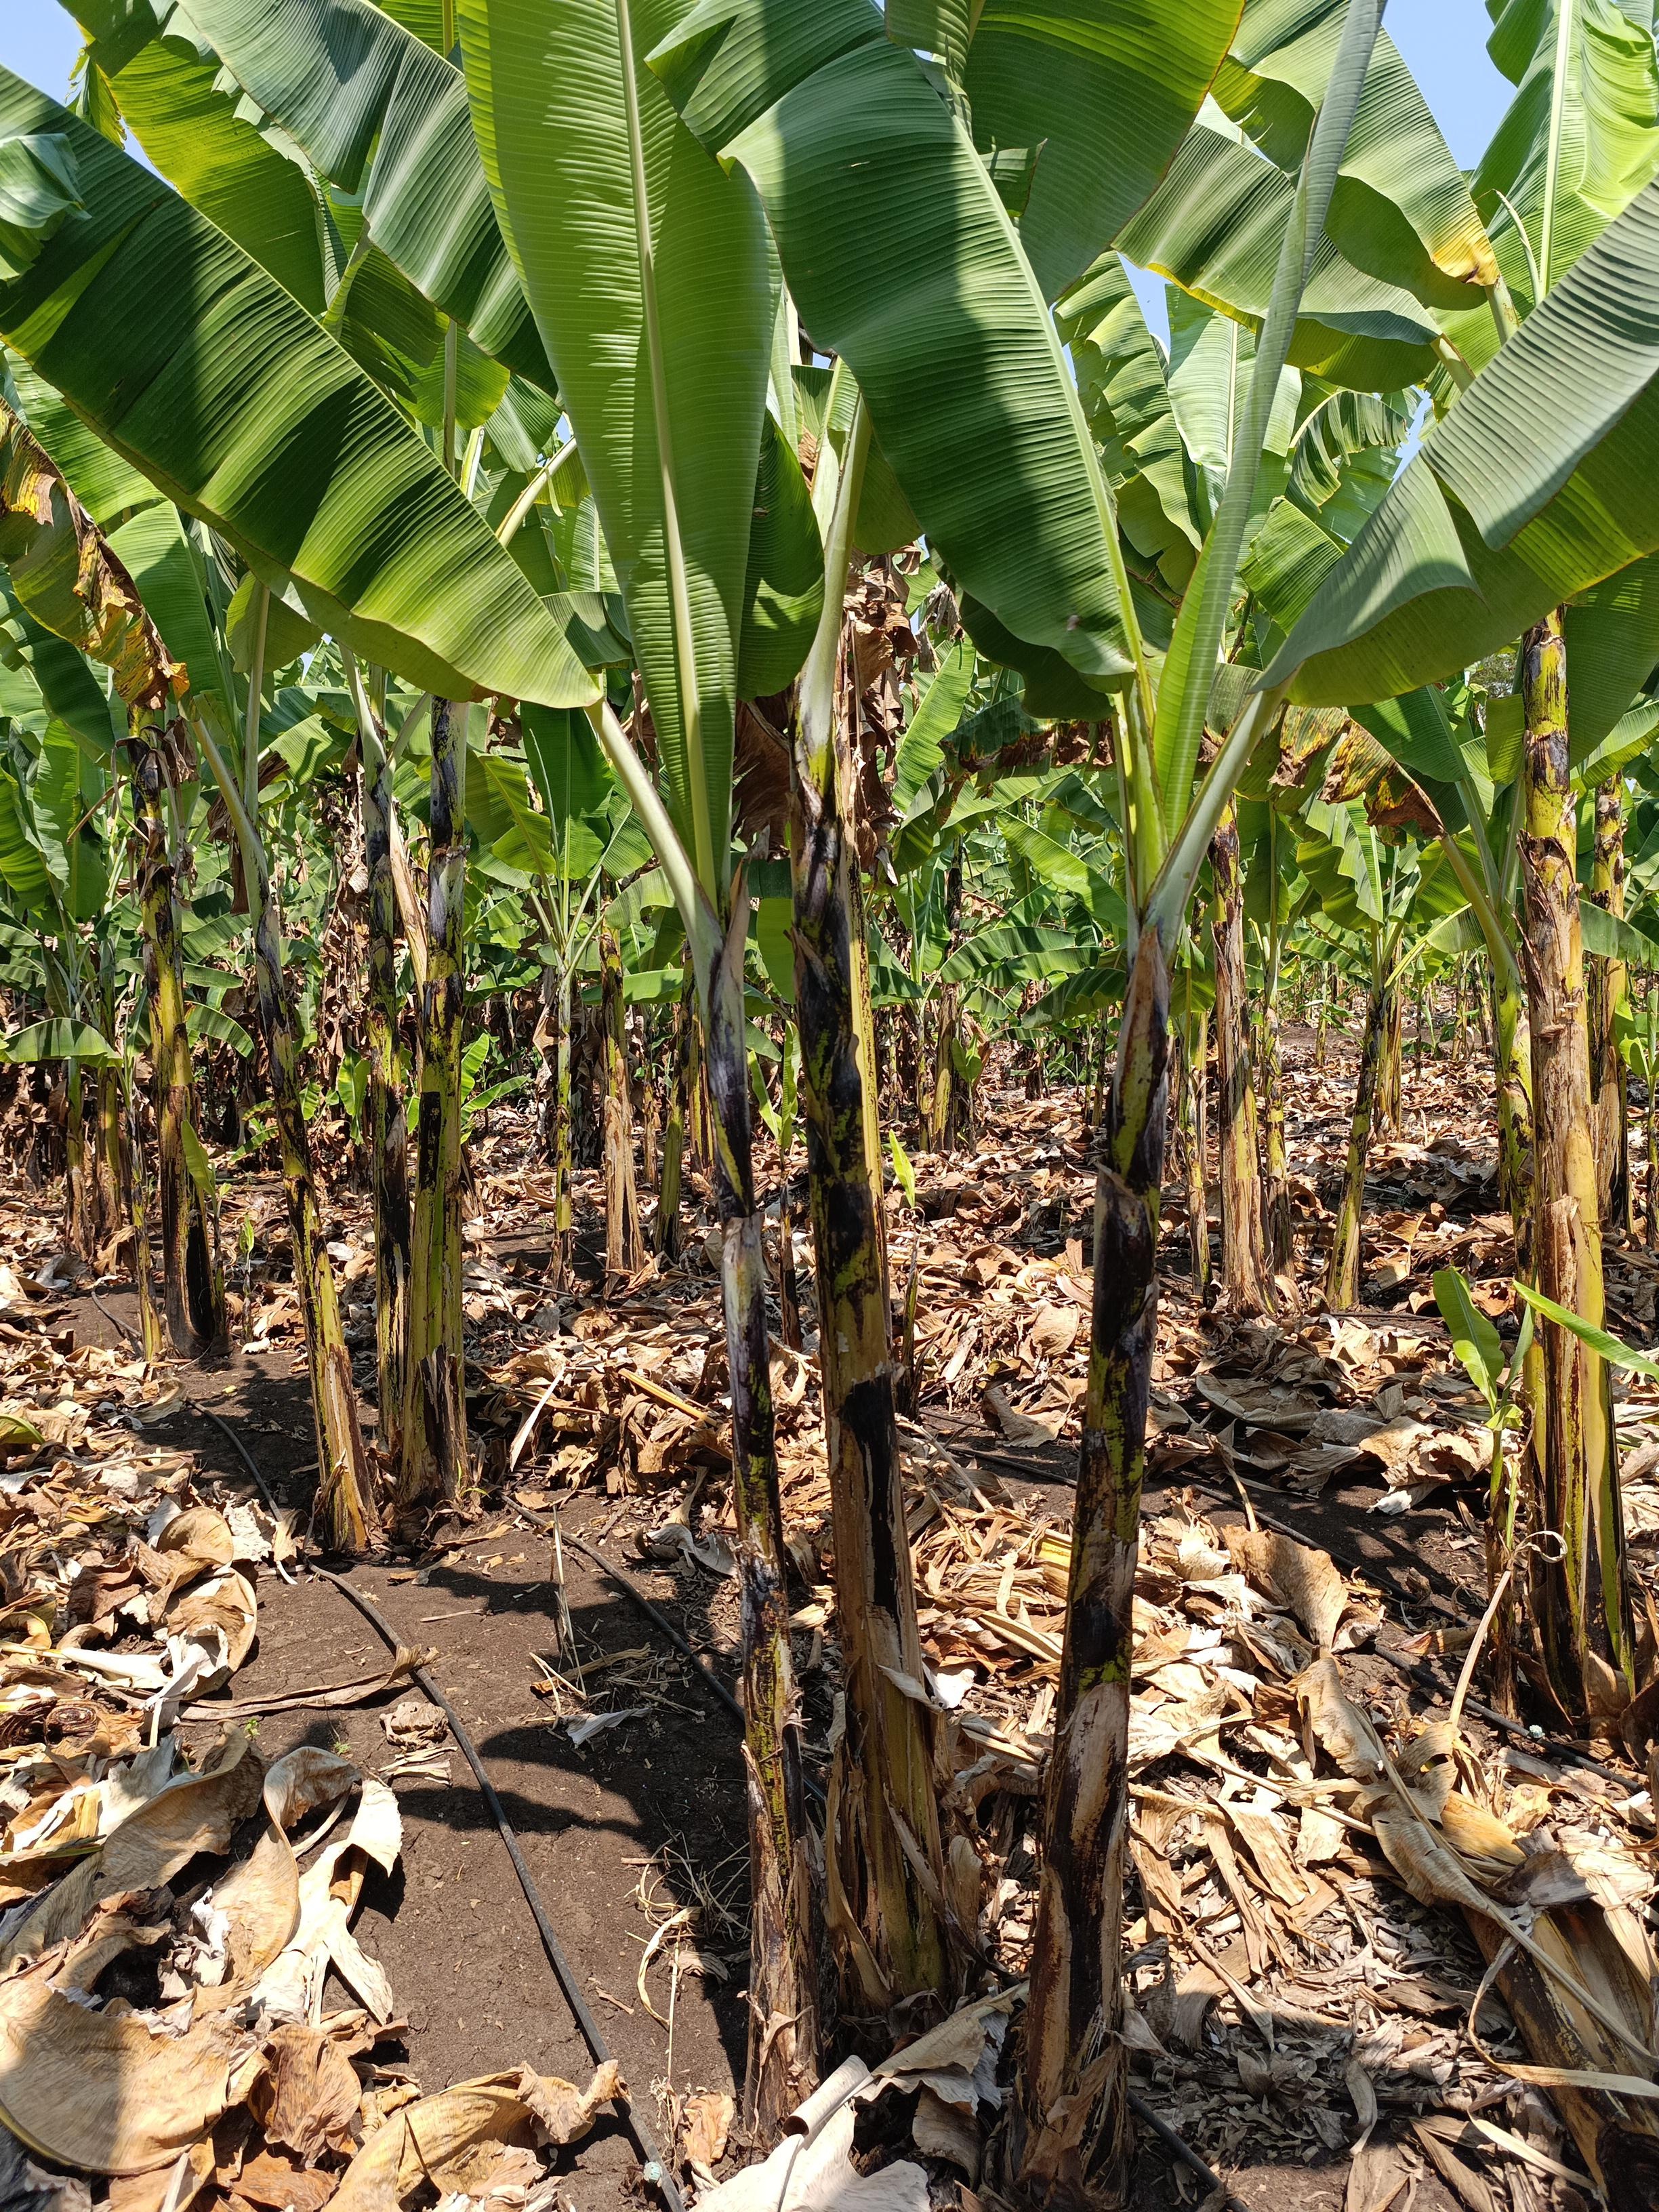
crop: banana
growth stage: vegetative
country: Tanzania
